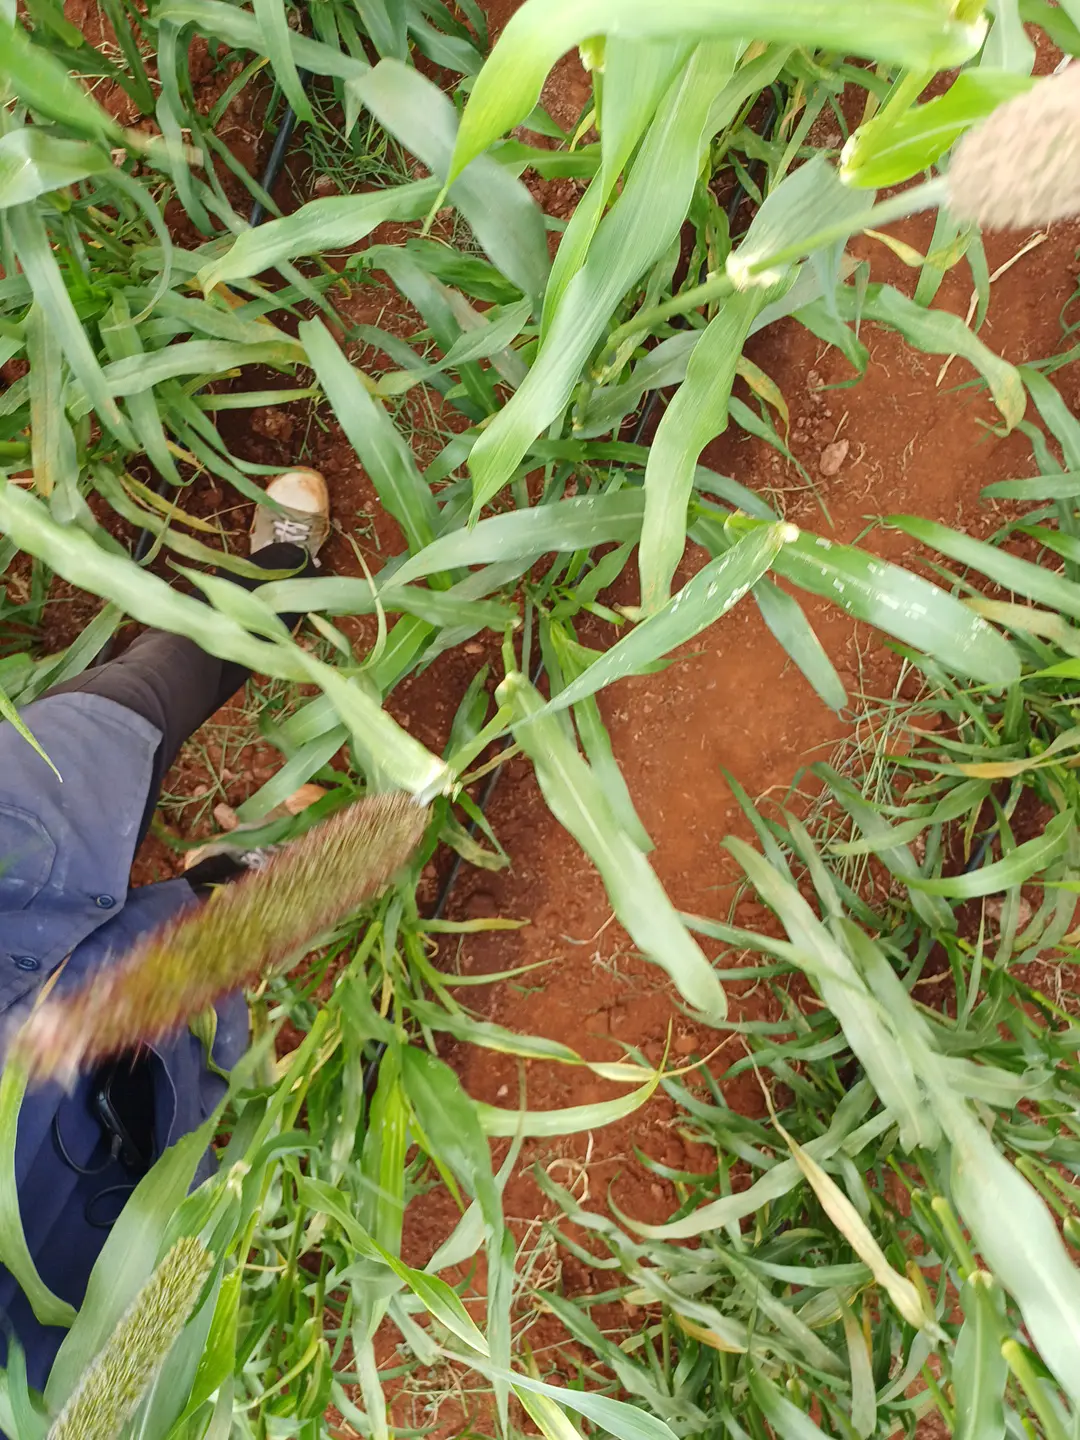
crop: pearl millet
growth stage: flowering
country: Kenya
